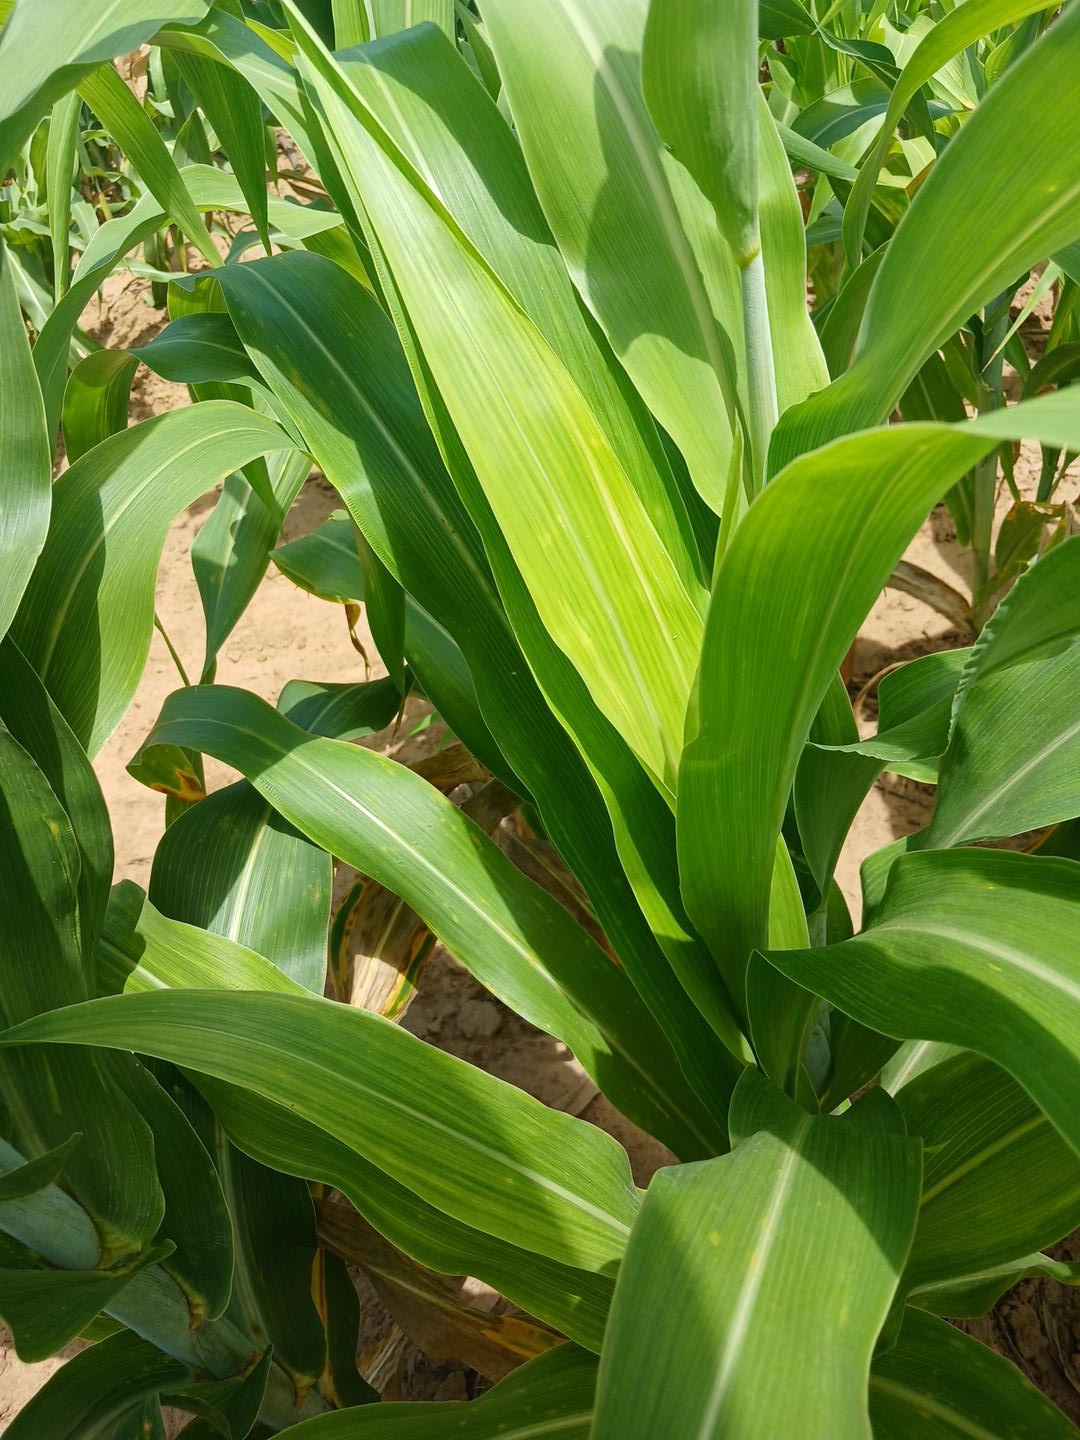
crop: sorghum
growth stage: vegetative
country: Senegal
